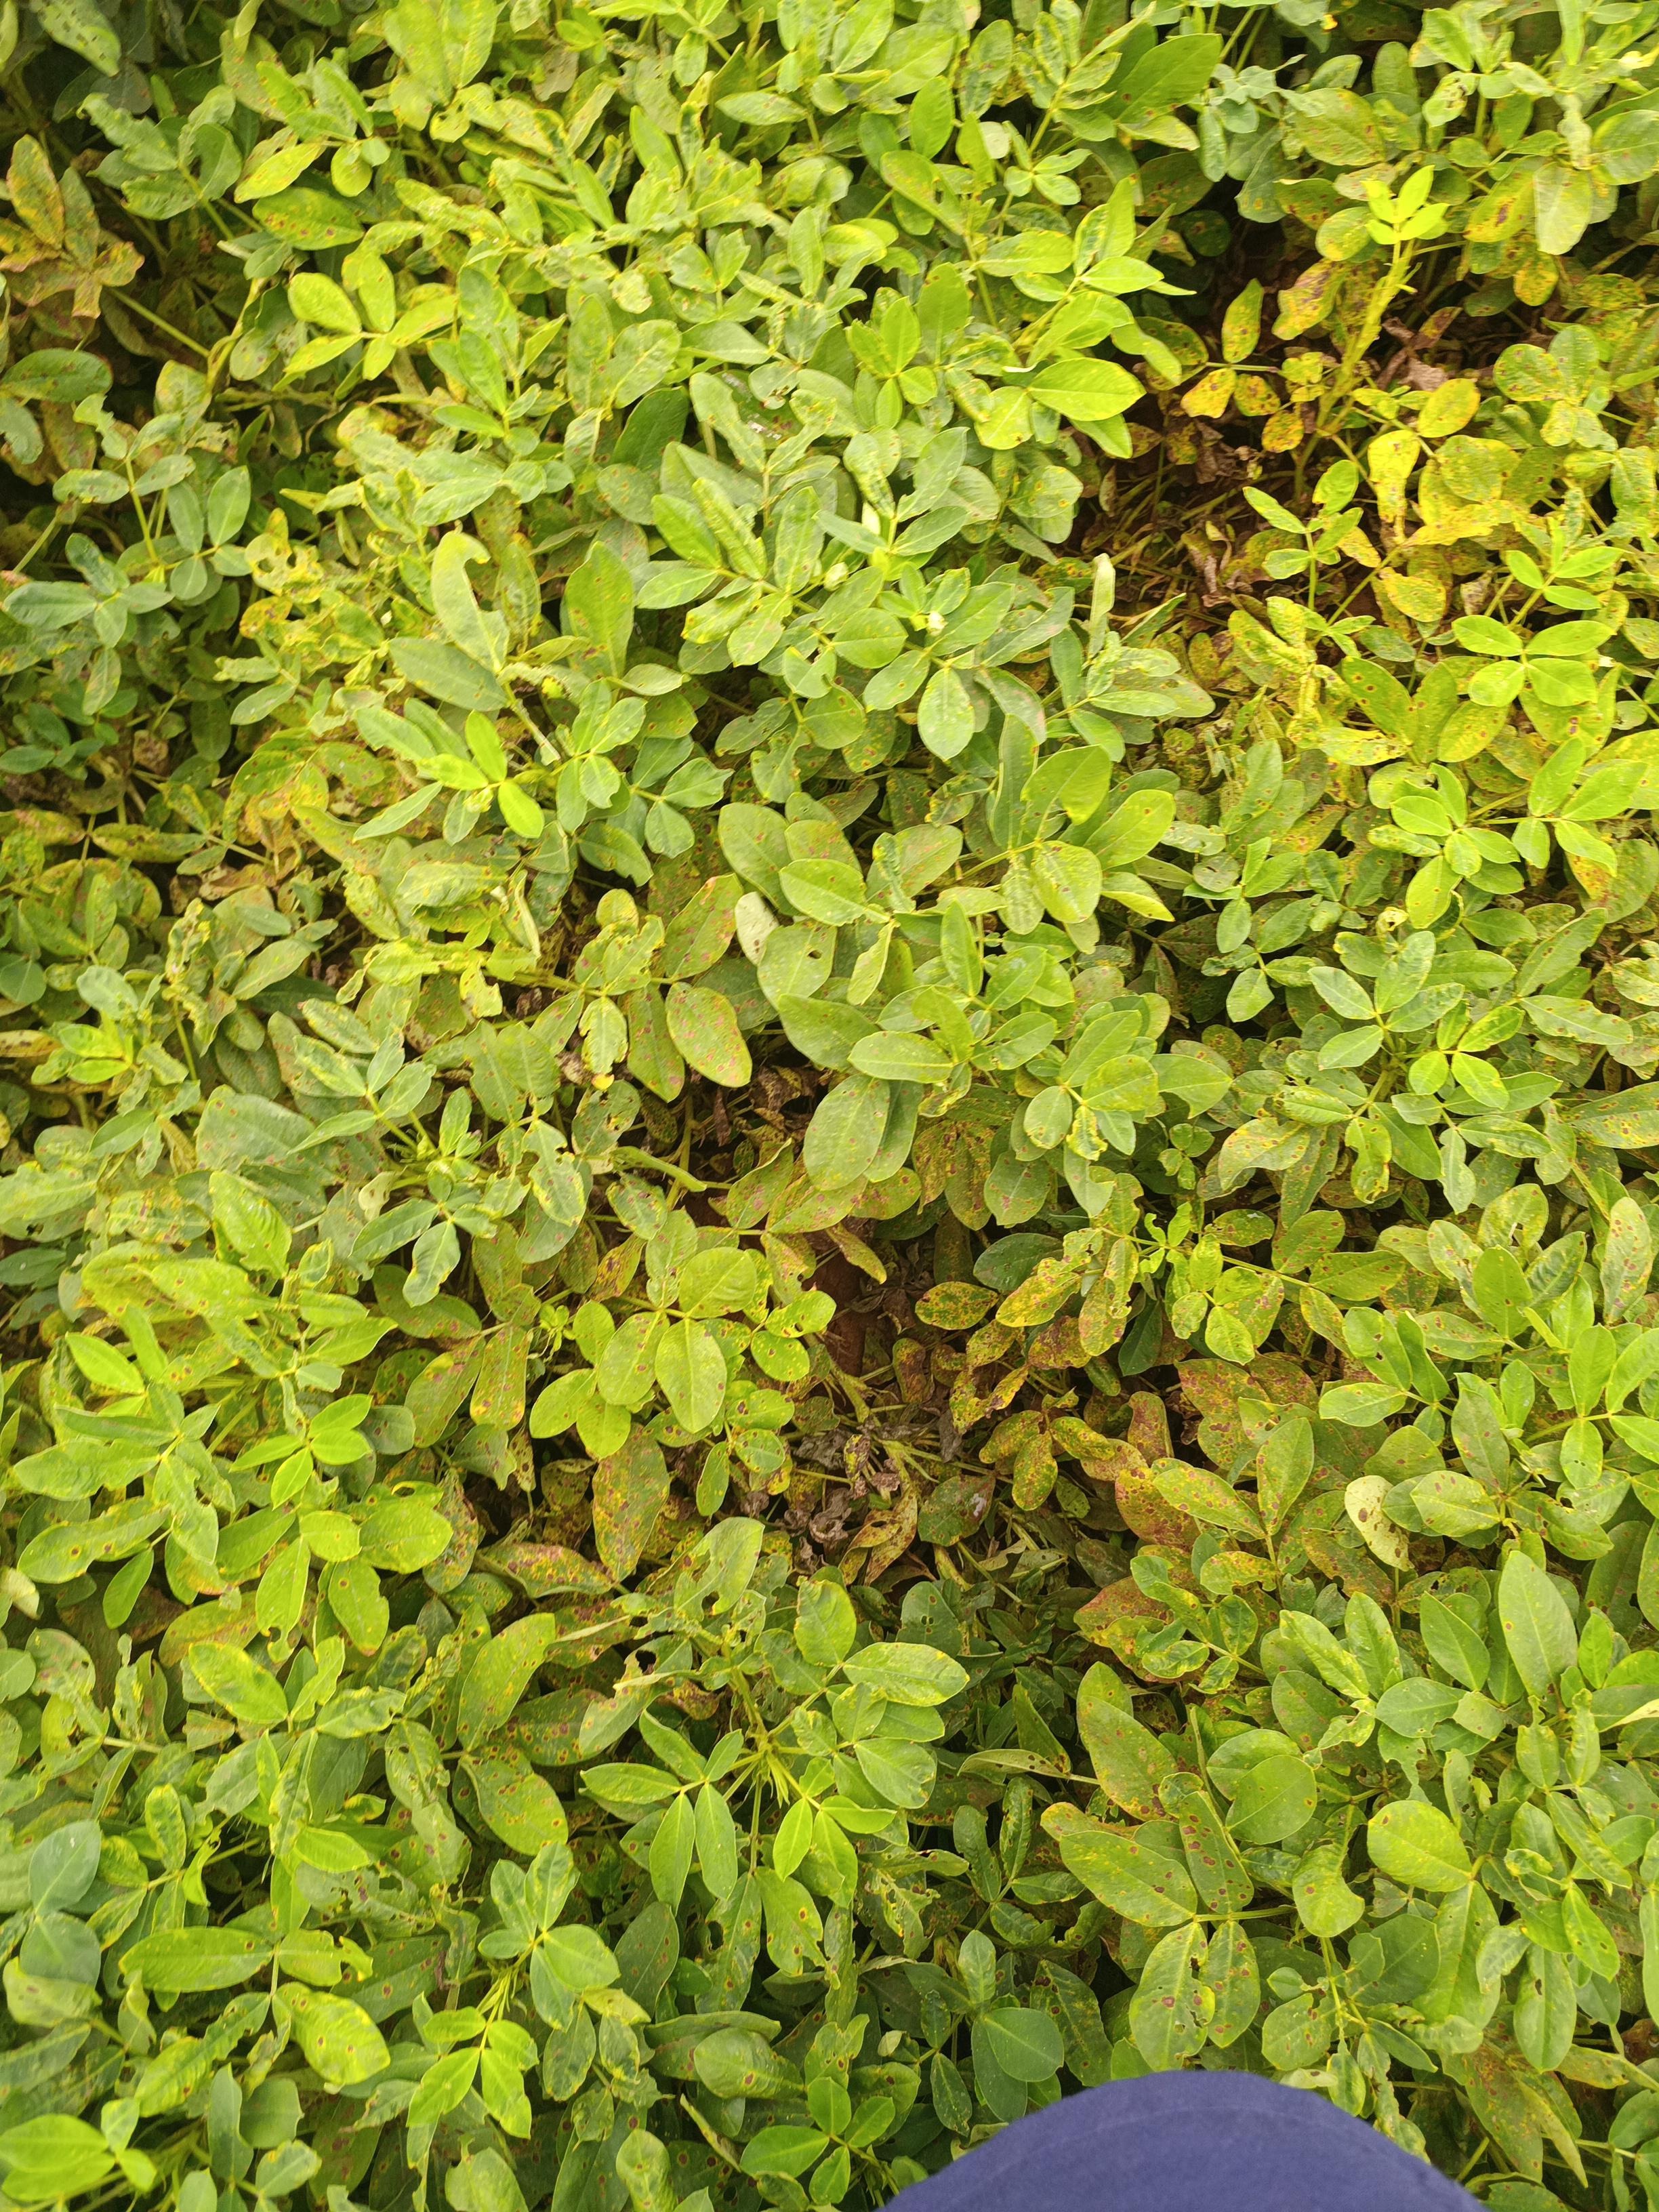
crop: groundnut
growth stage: pegging
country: Kenya
